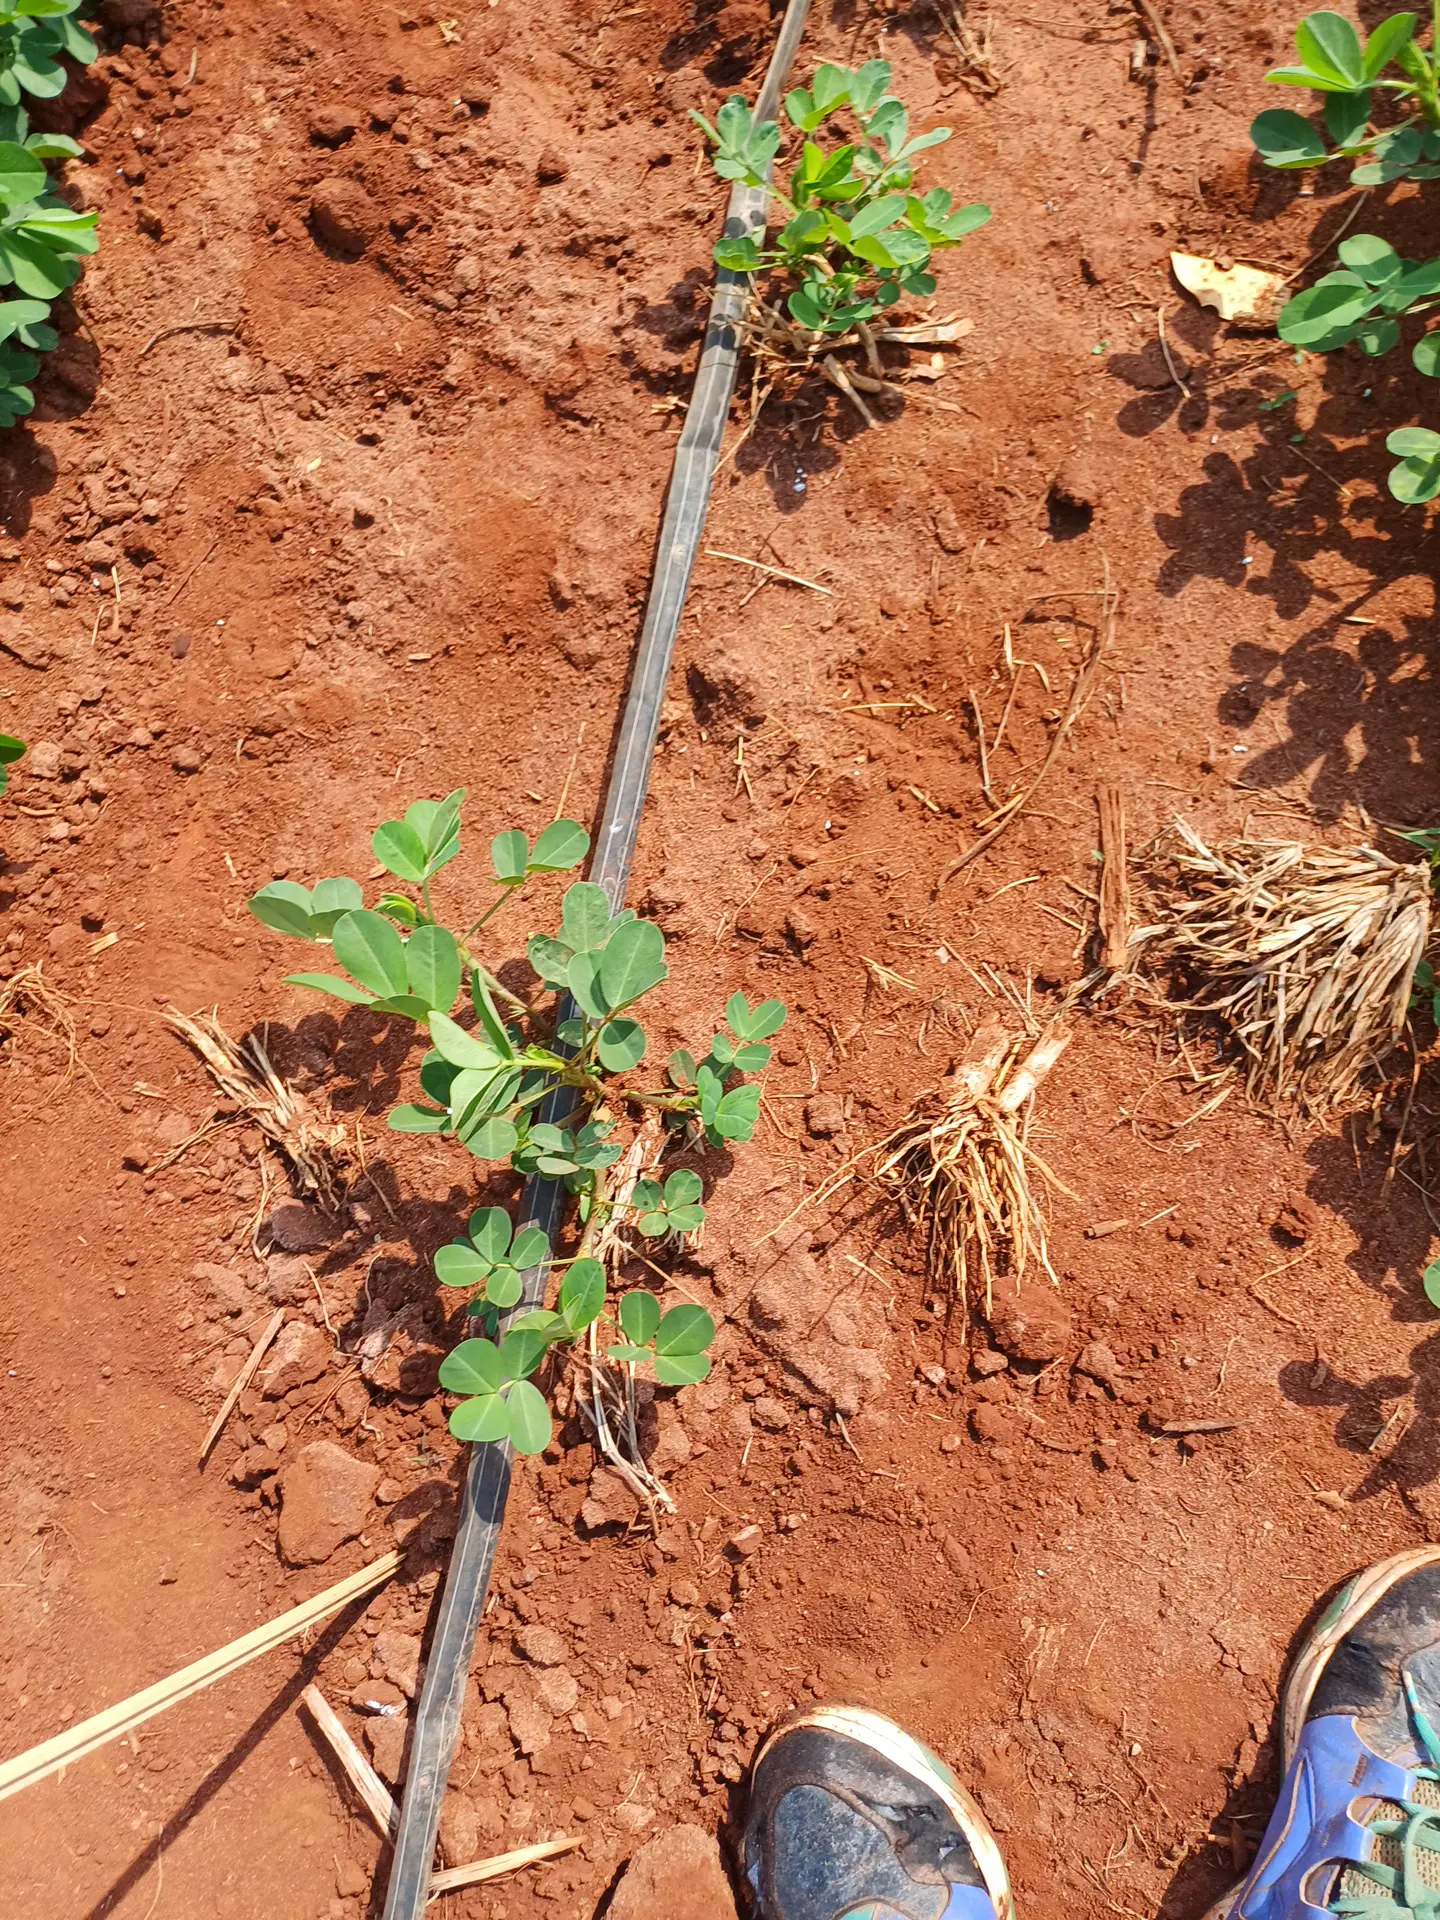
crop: groundnut
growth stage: vegetative
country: Kenya
